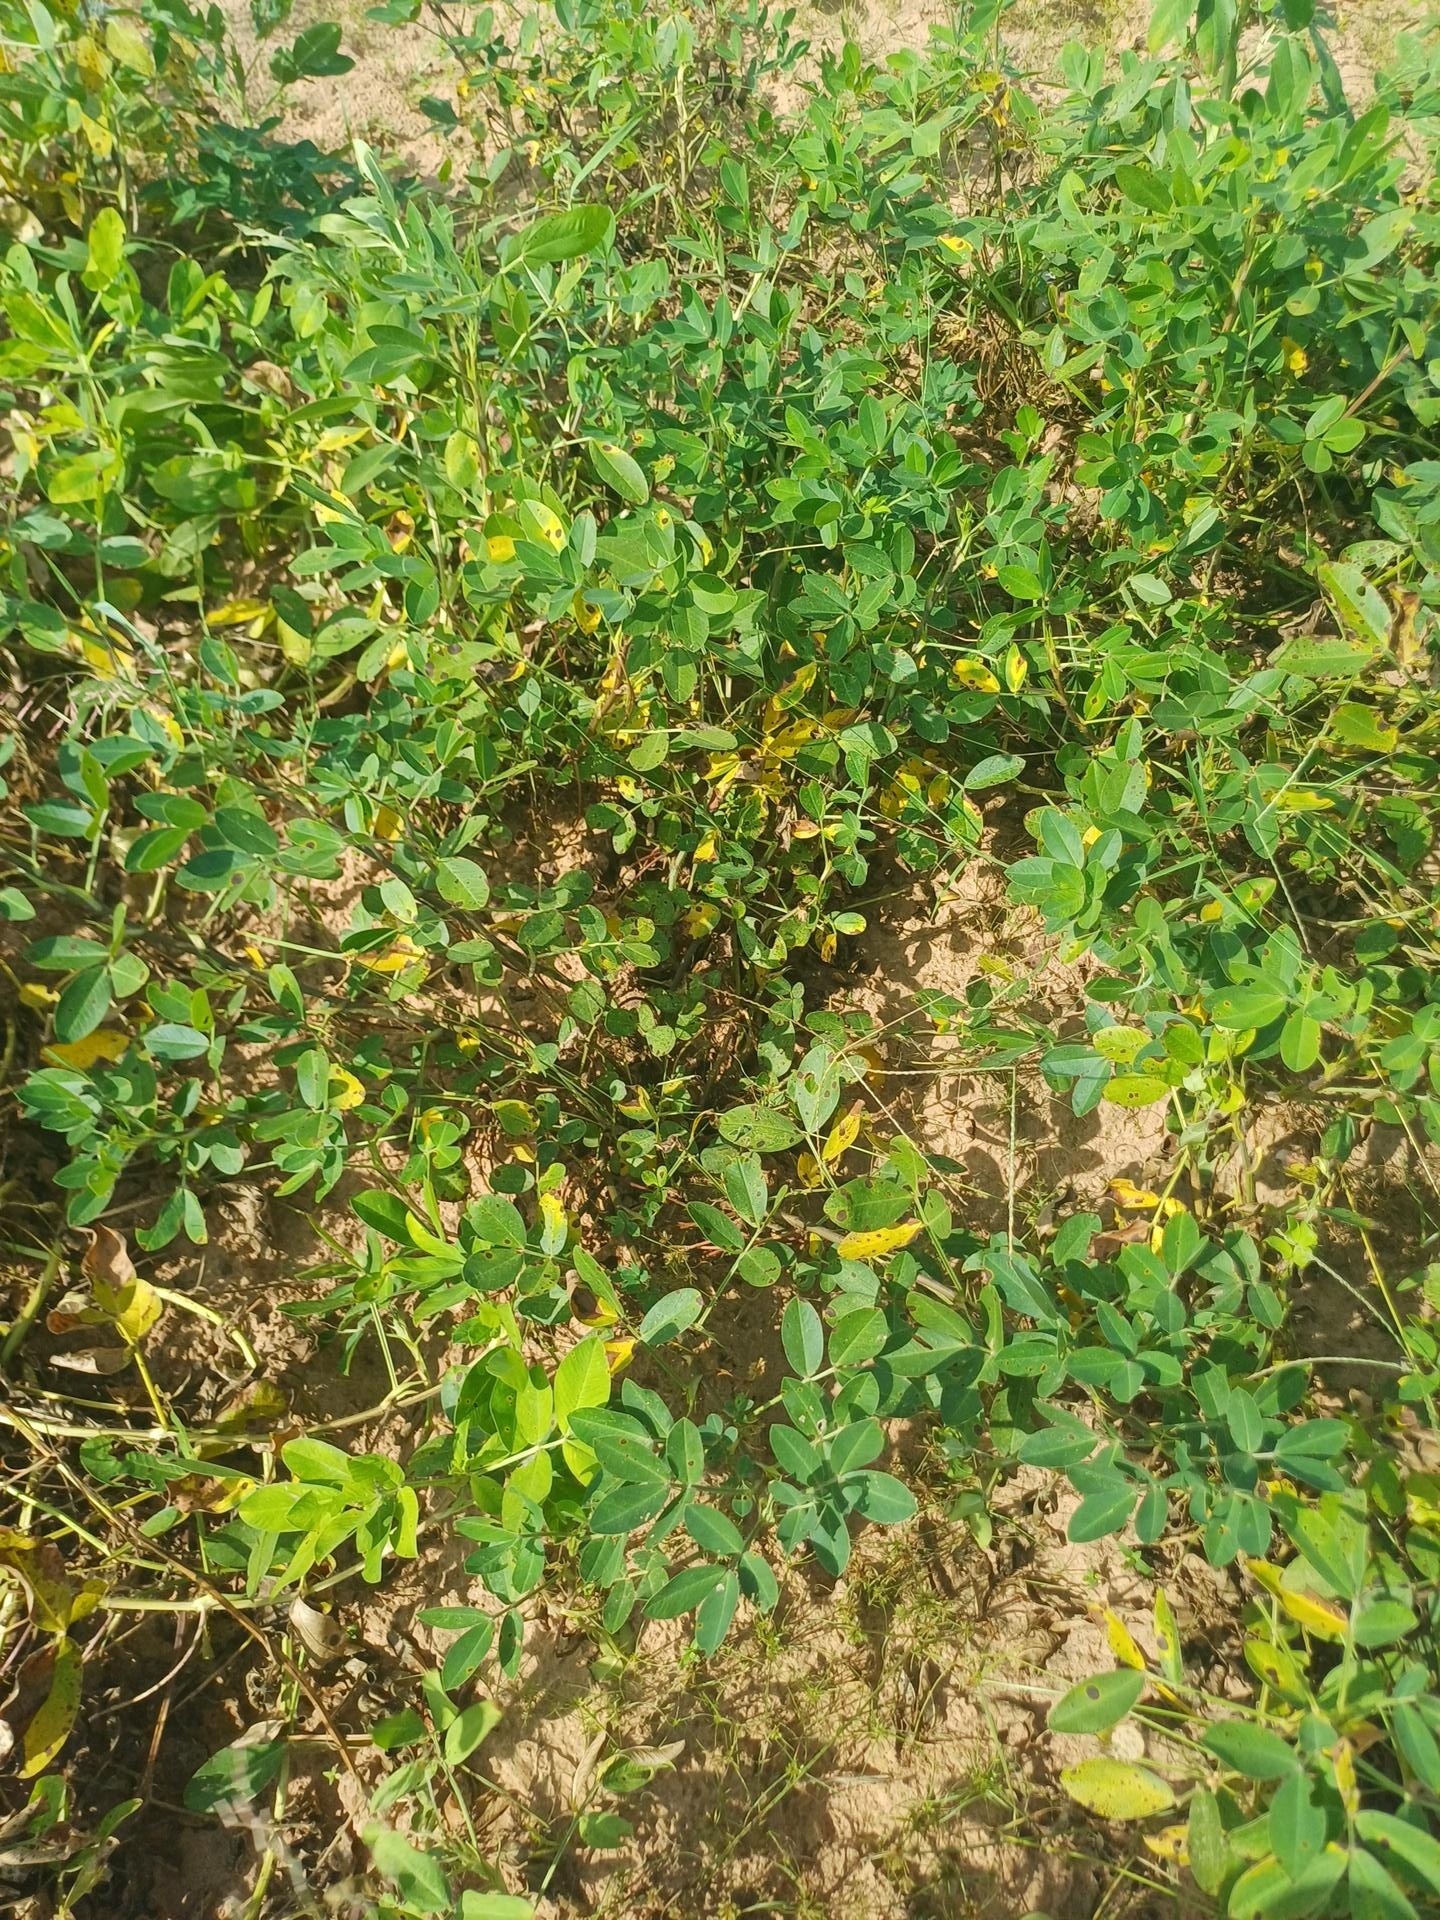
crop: groundnut
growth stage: flowering
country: Senegal
